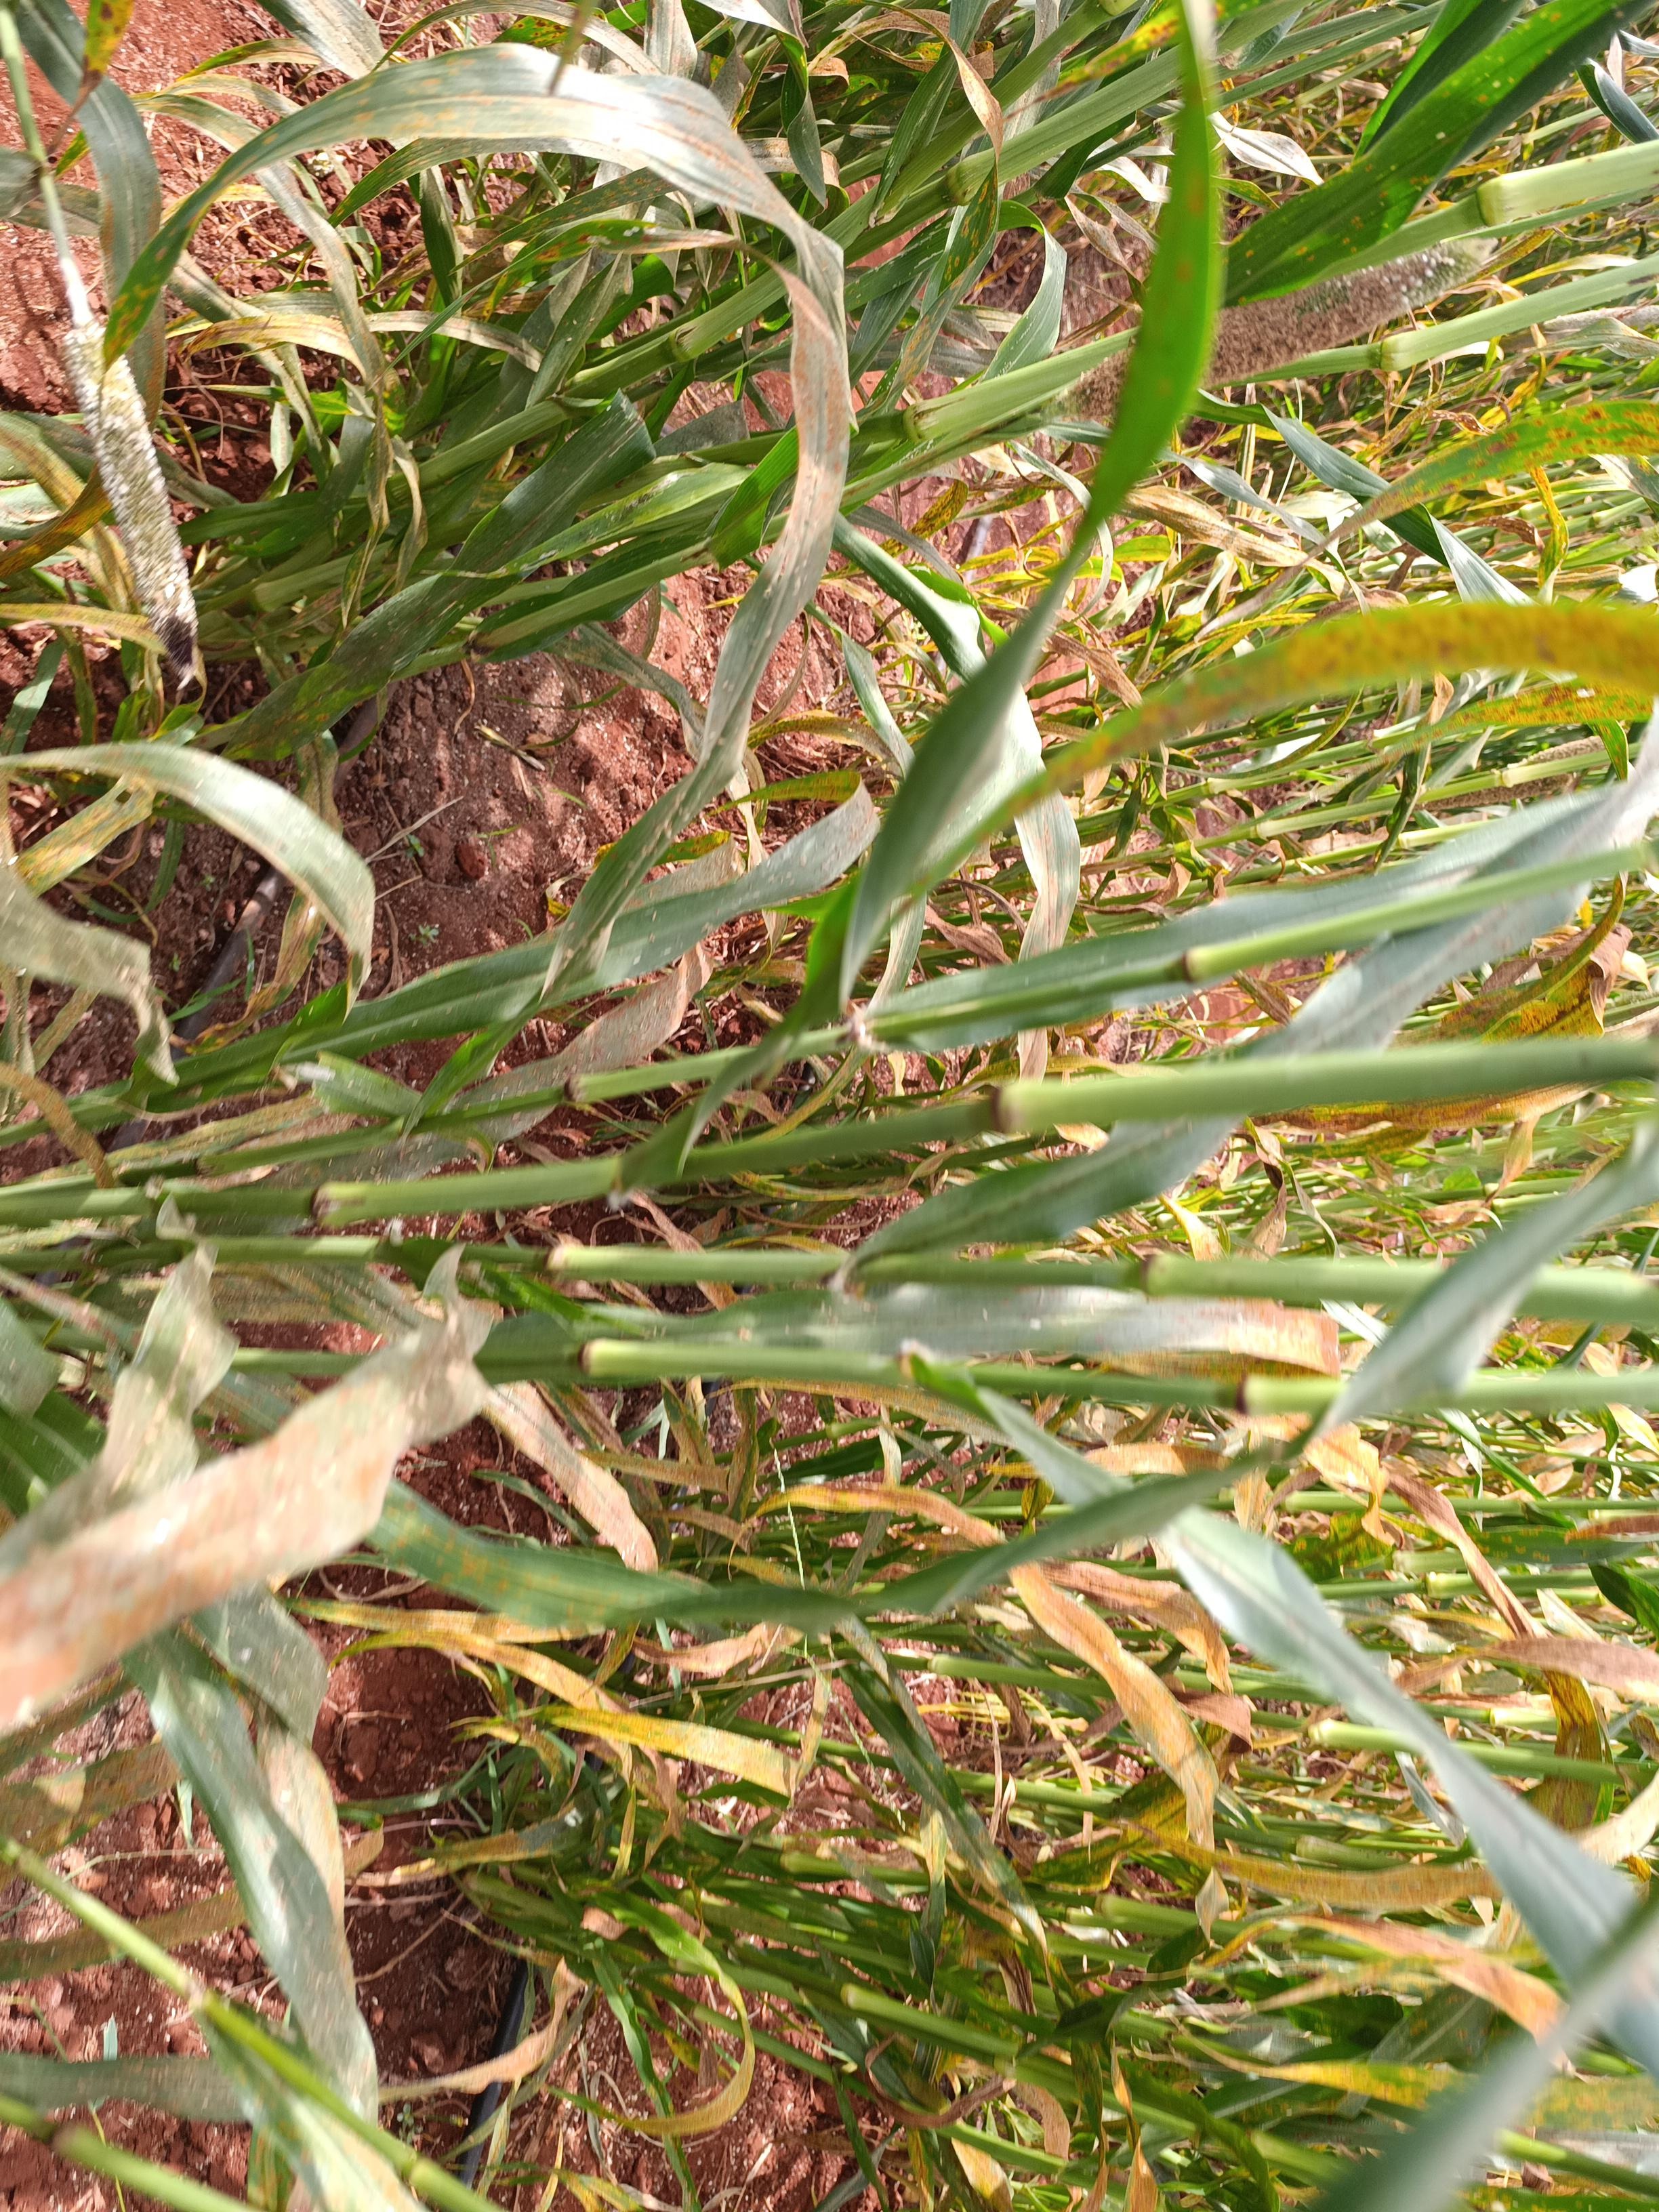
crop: pearl millet
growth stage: filling grain
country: Kenya
